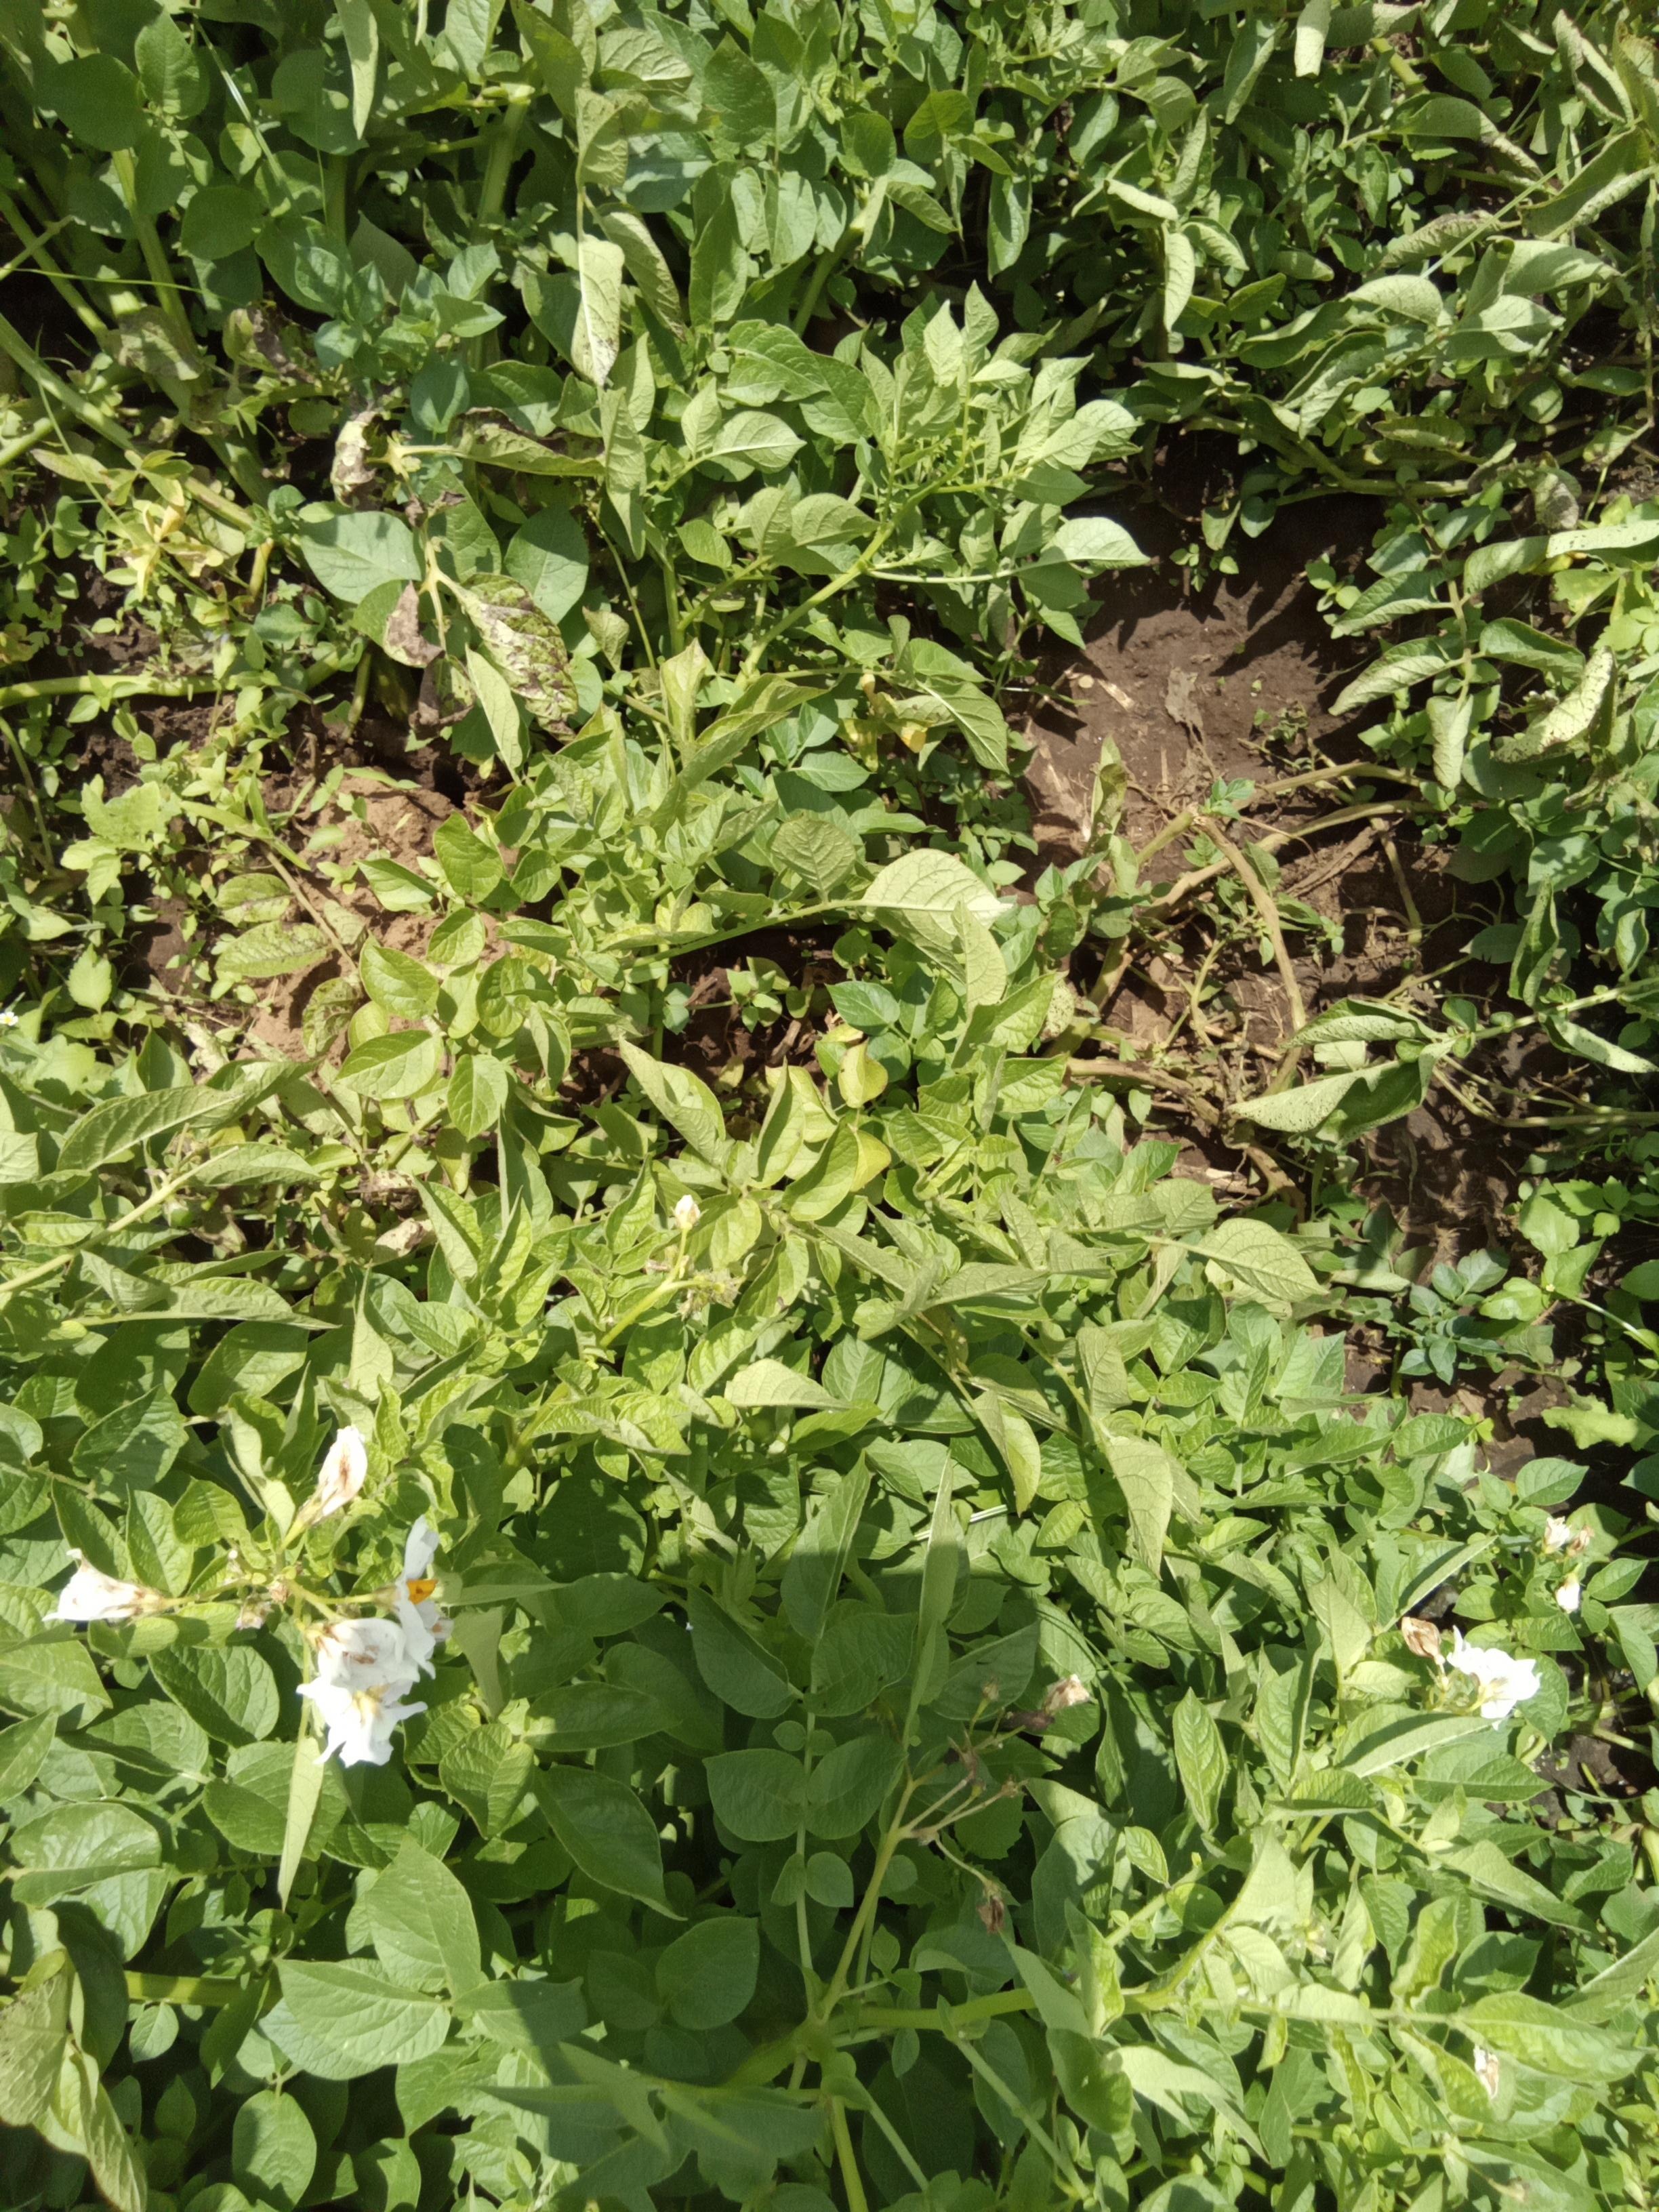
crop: potato
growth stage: flowering
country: Kenya
